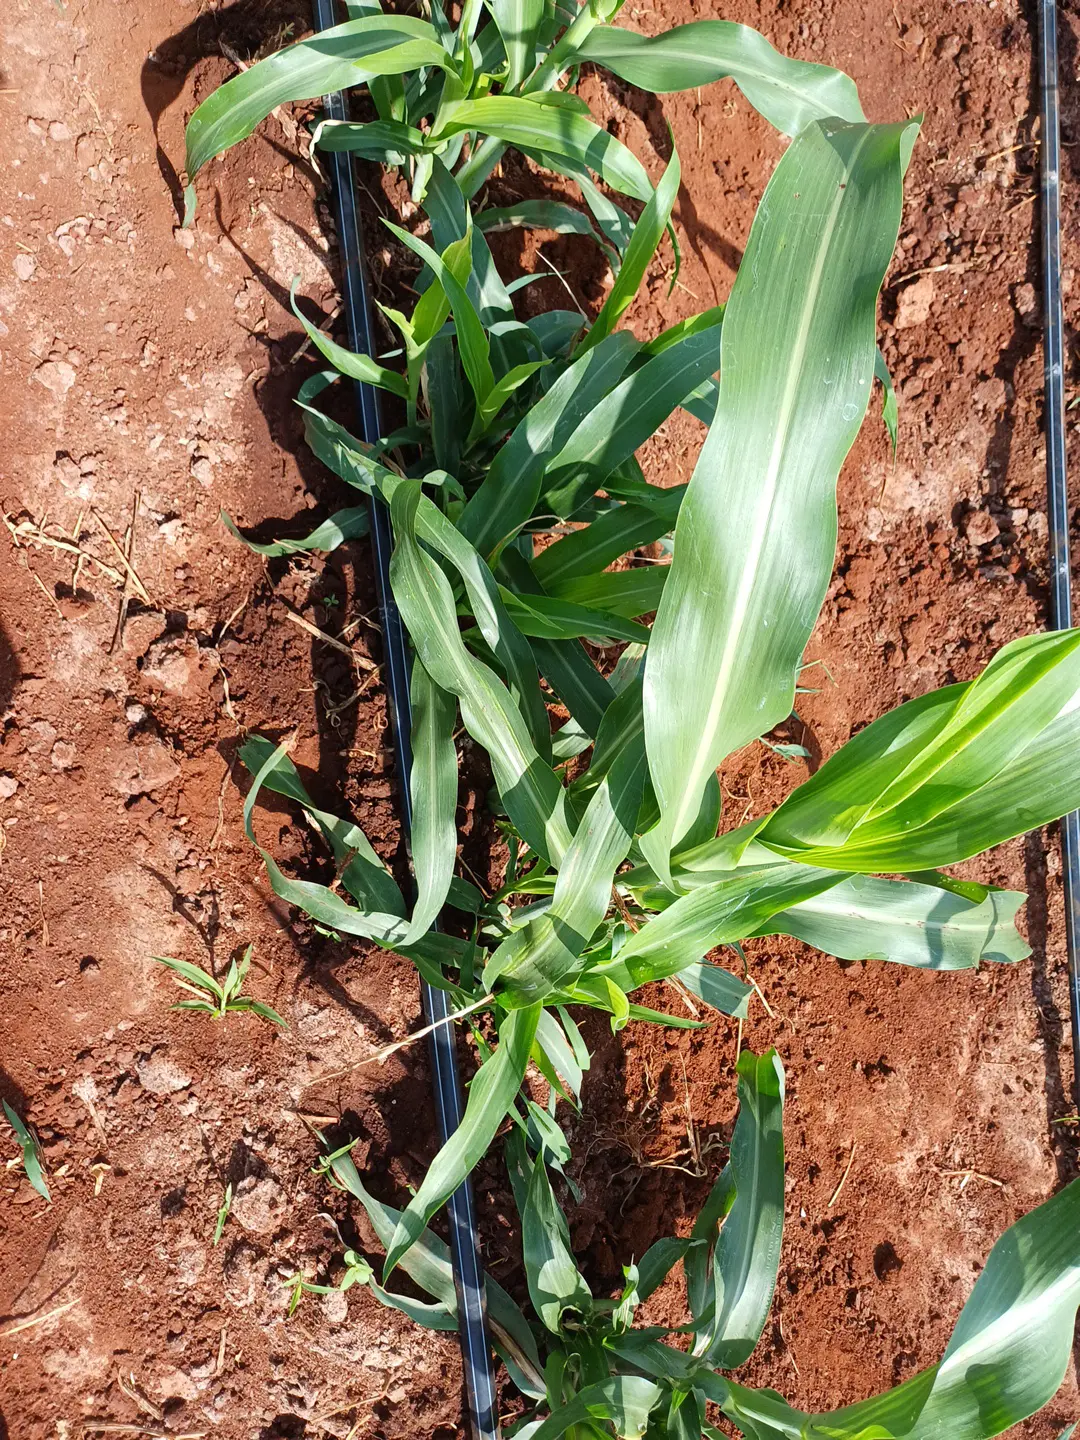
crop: sorghum
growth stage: elongation stem
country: Kenya
